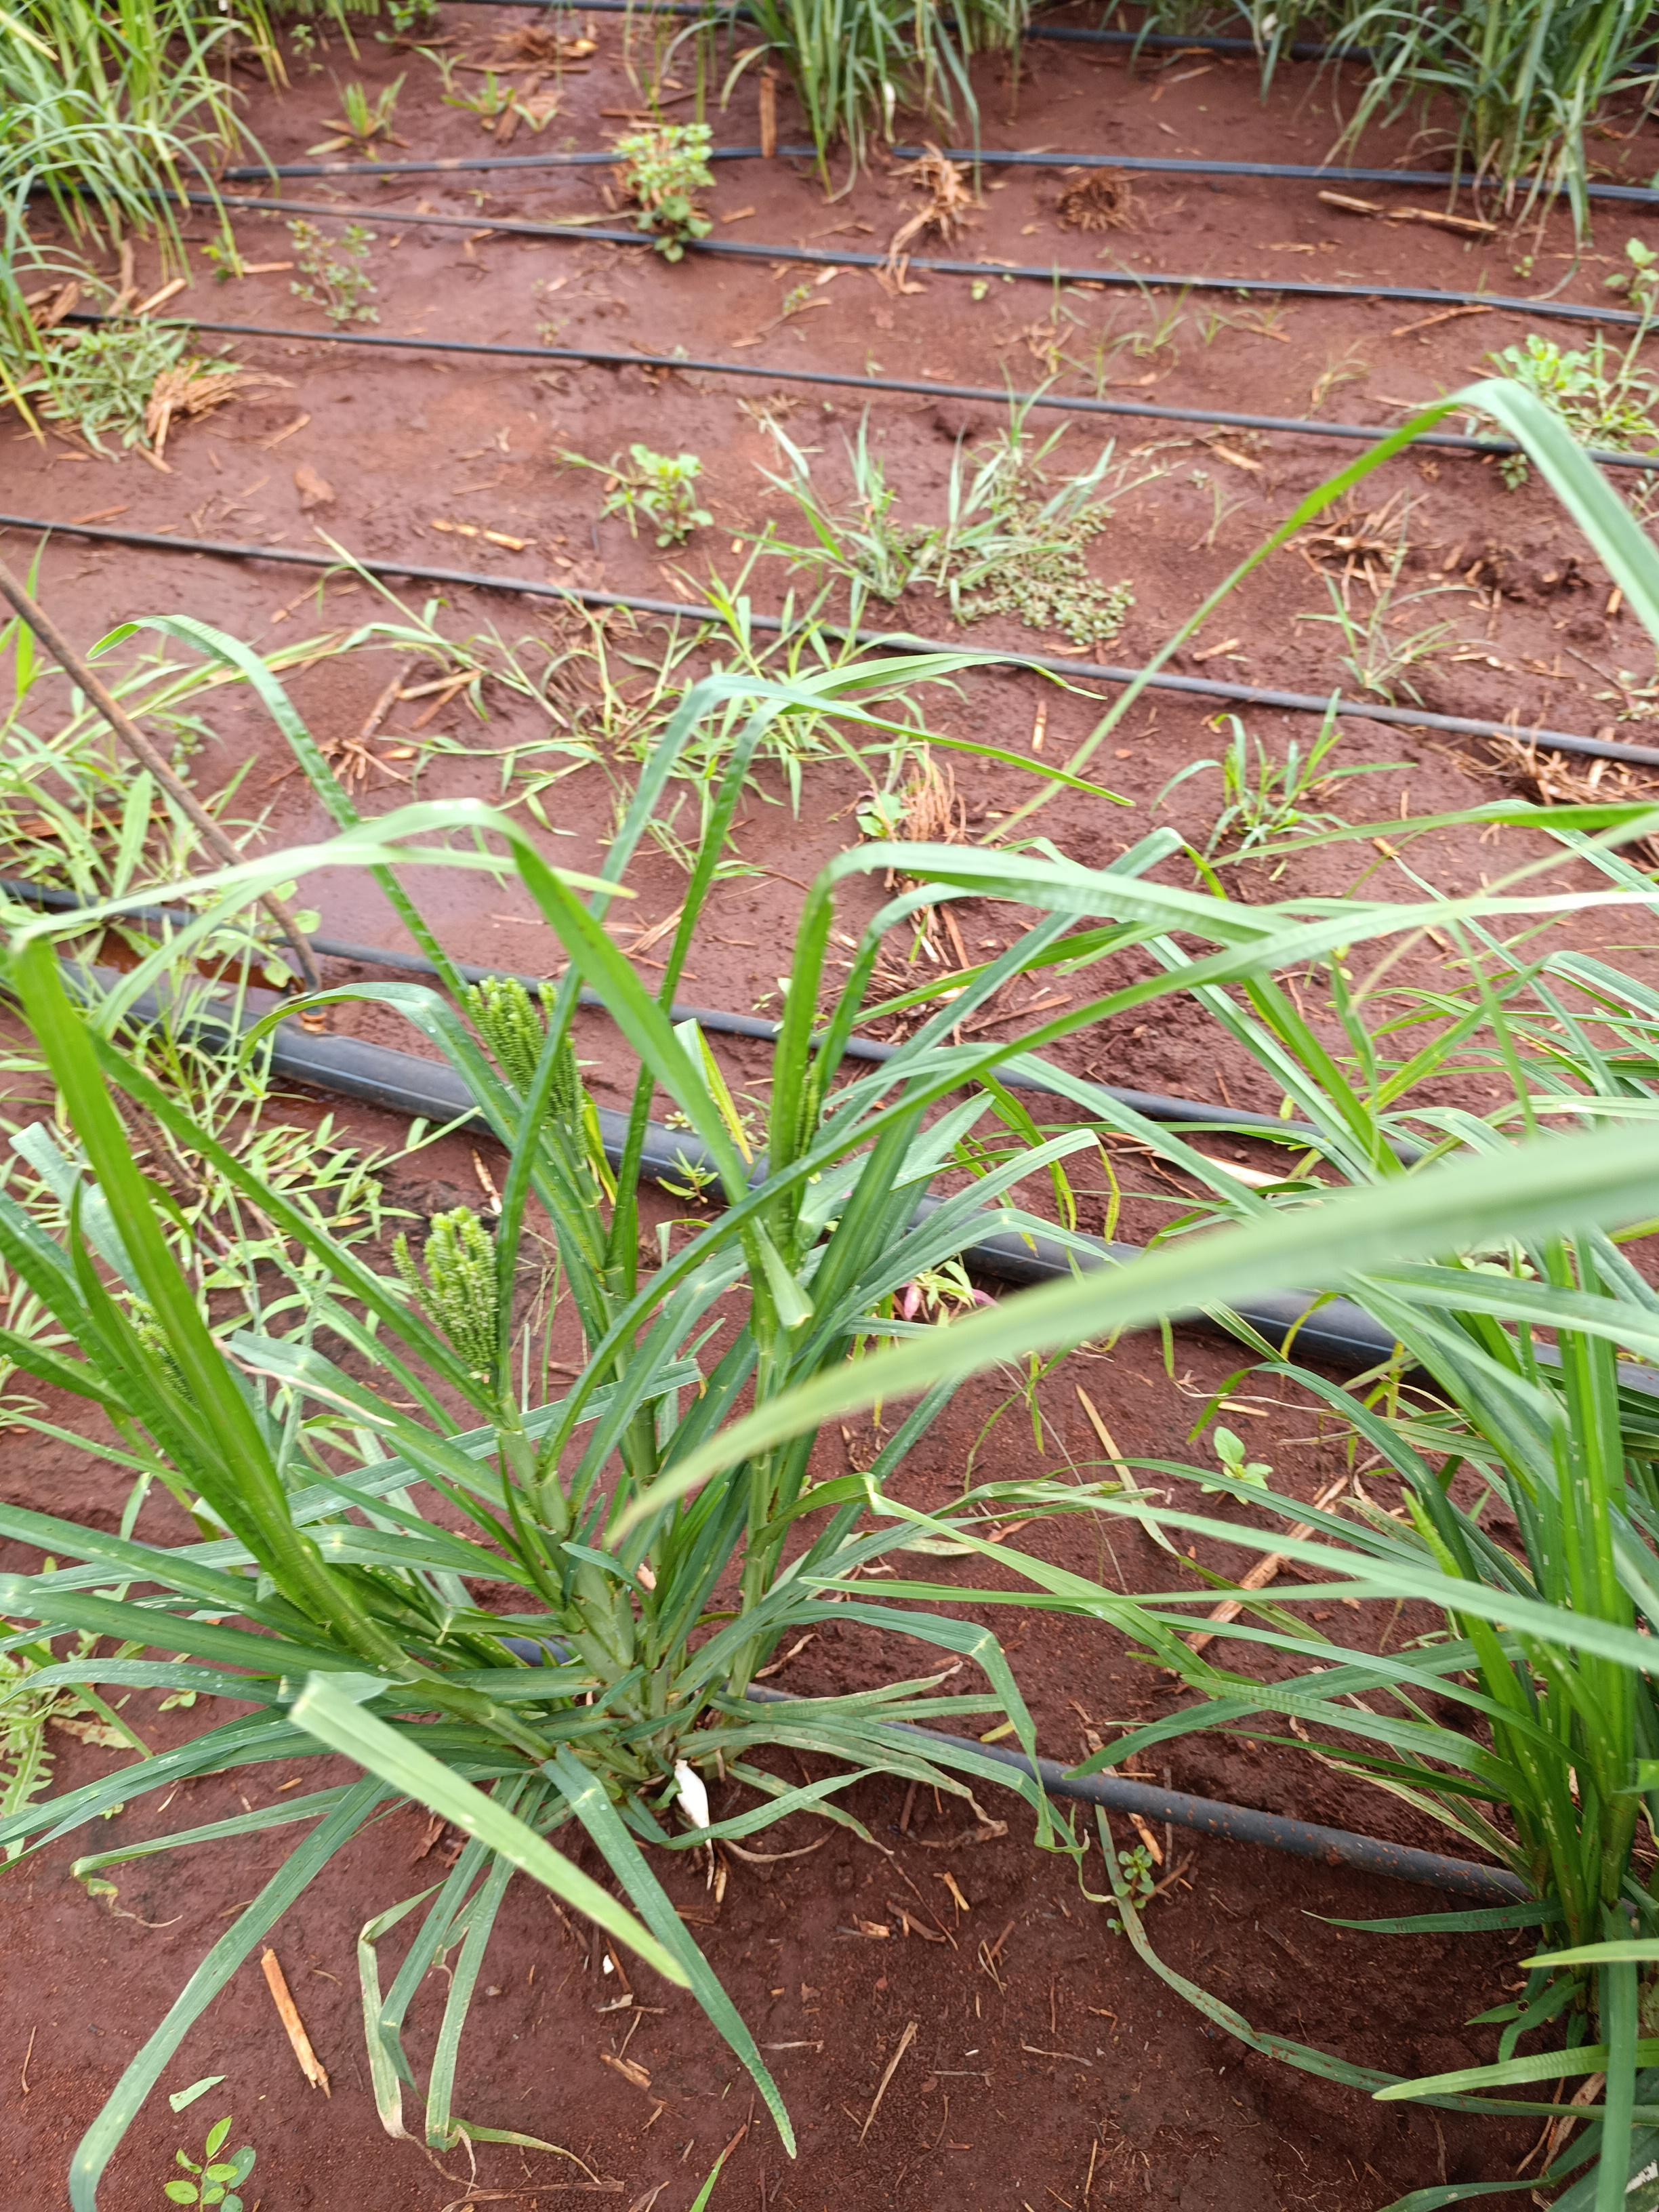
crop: finger millet
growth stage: flowering
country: Kenya
